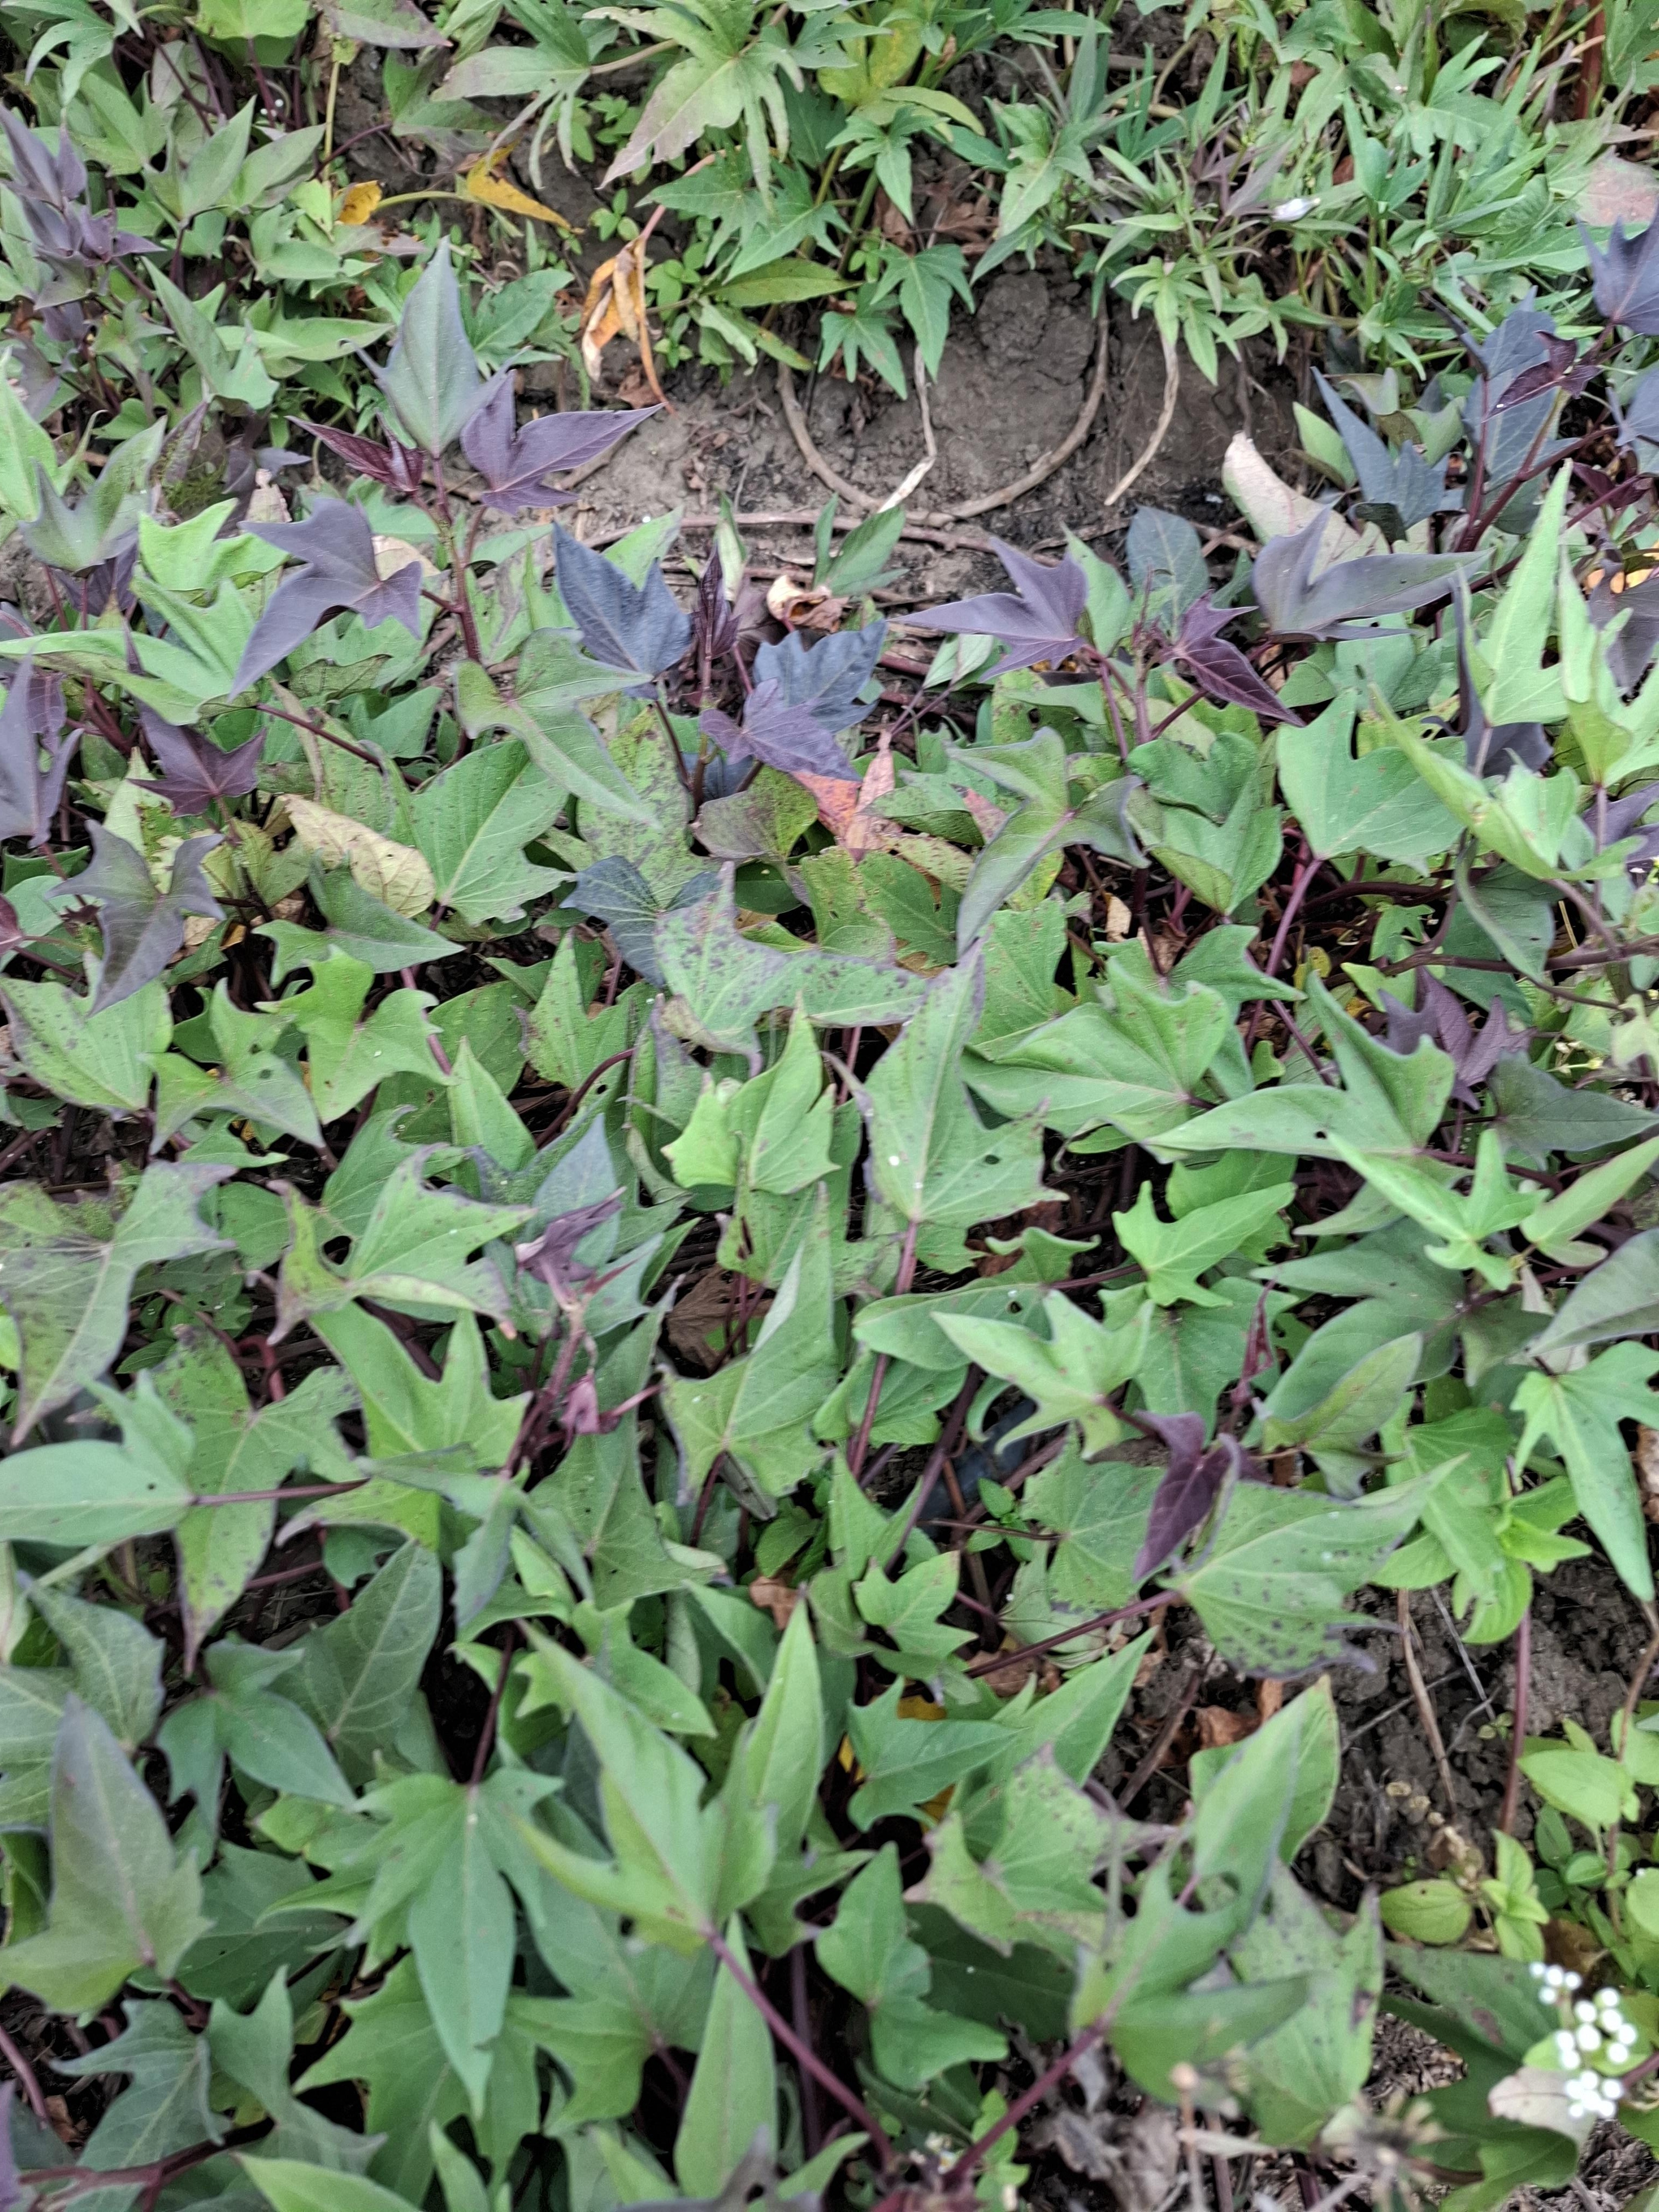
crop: sweet potato
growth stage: flowering
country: Tanzania
